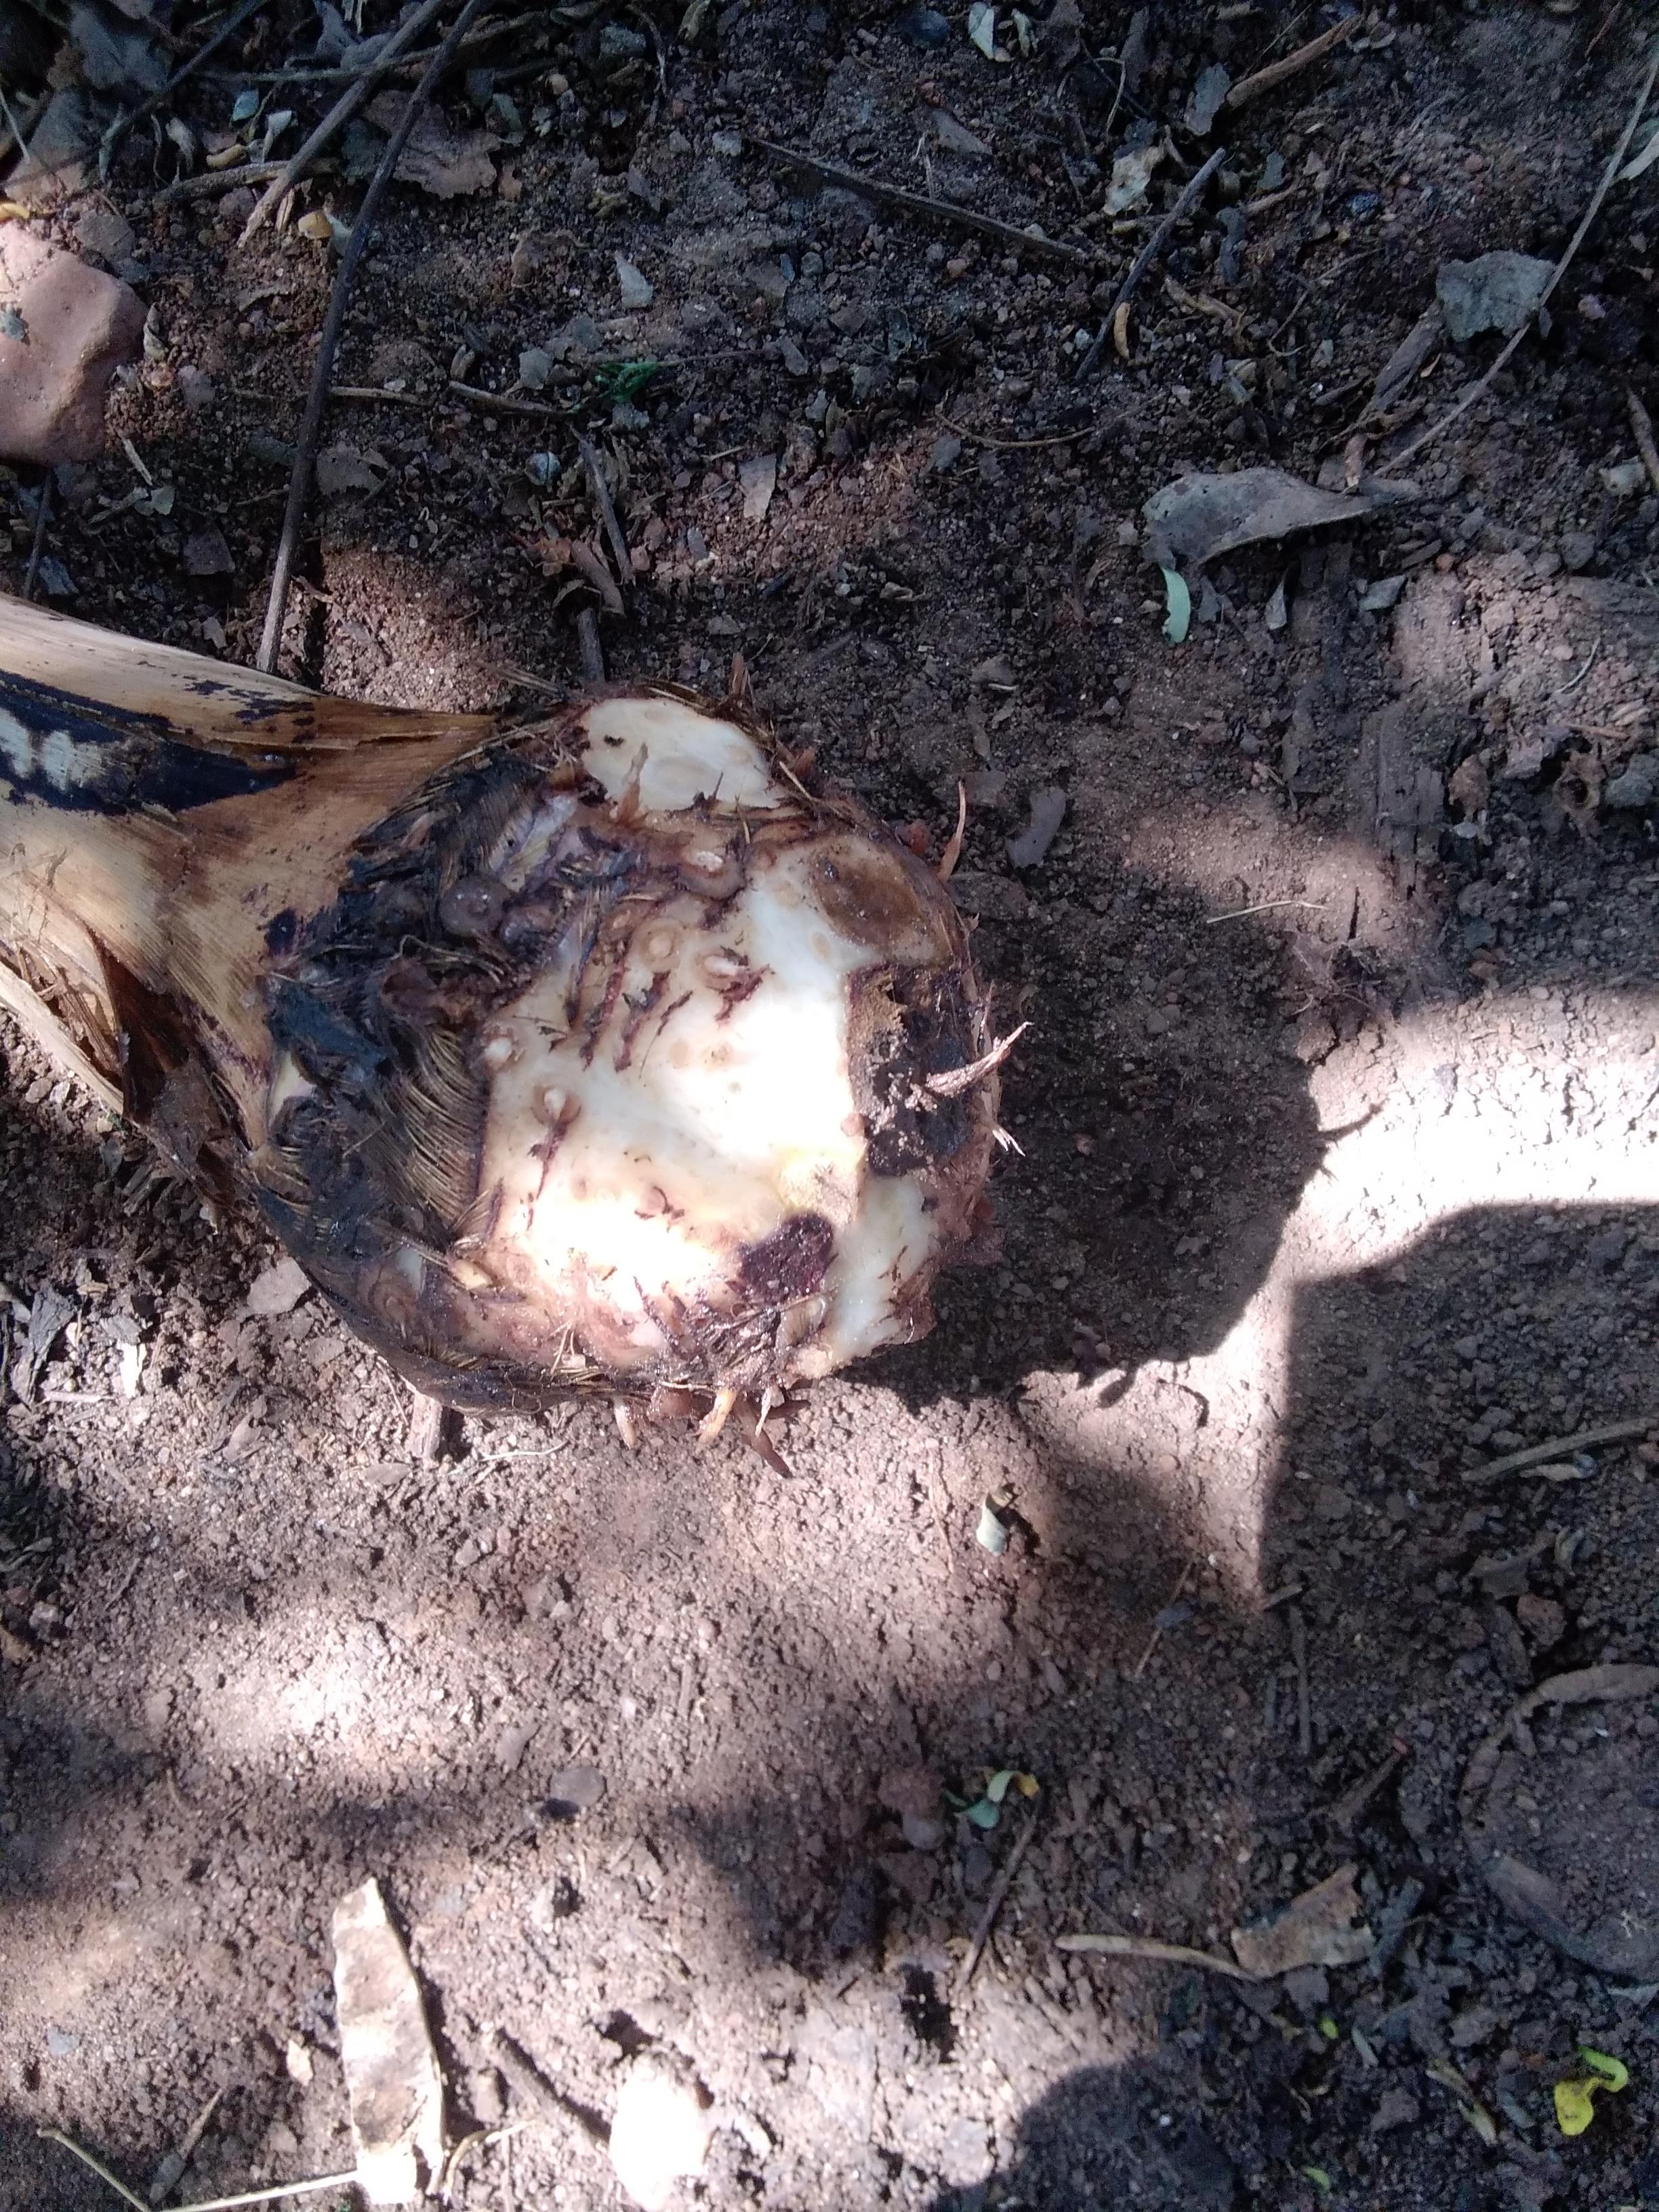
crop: banana
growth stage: vegetative
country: Tanzania
